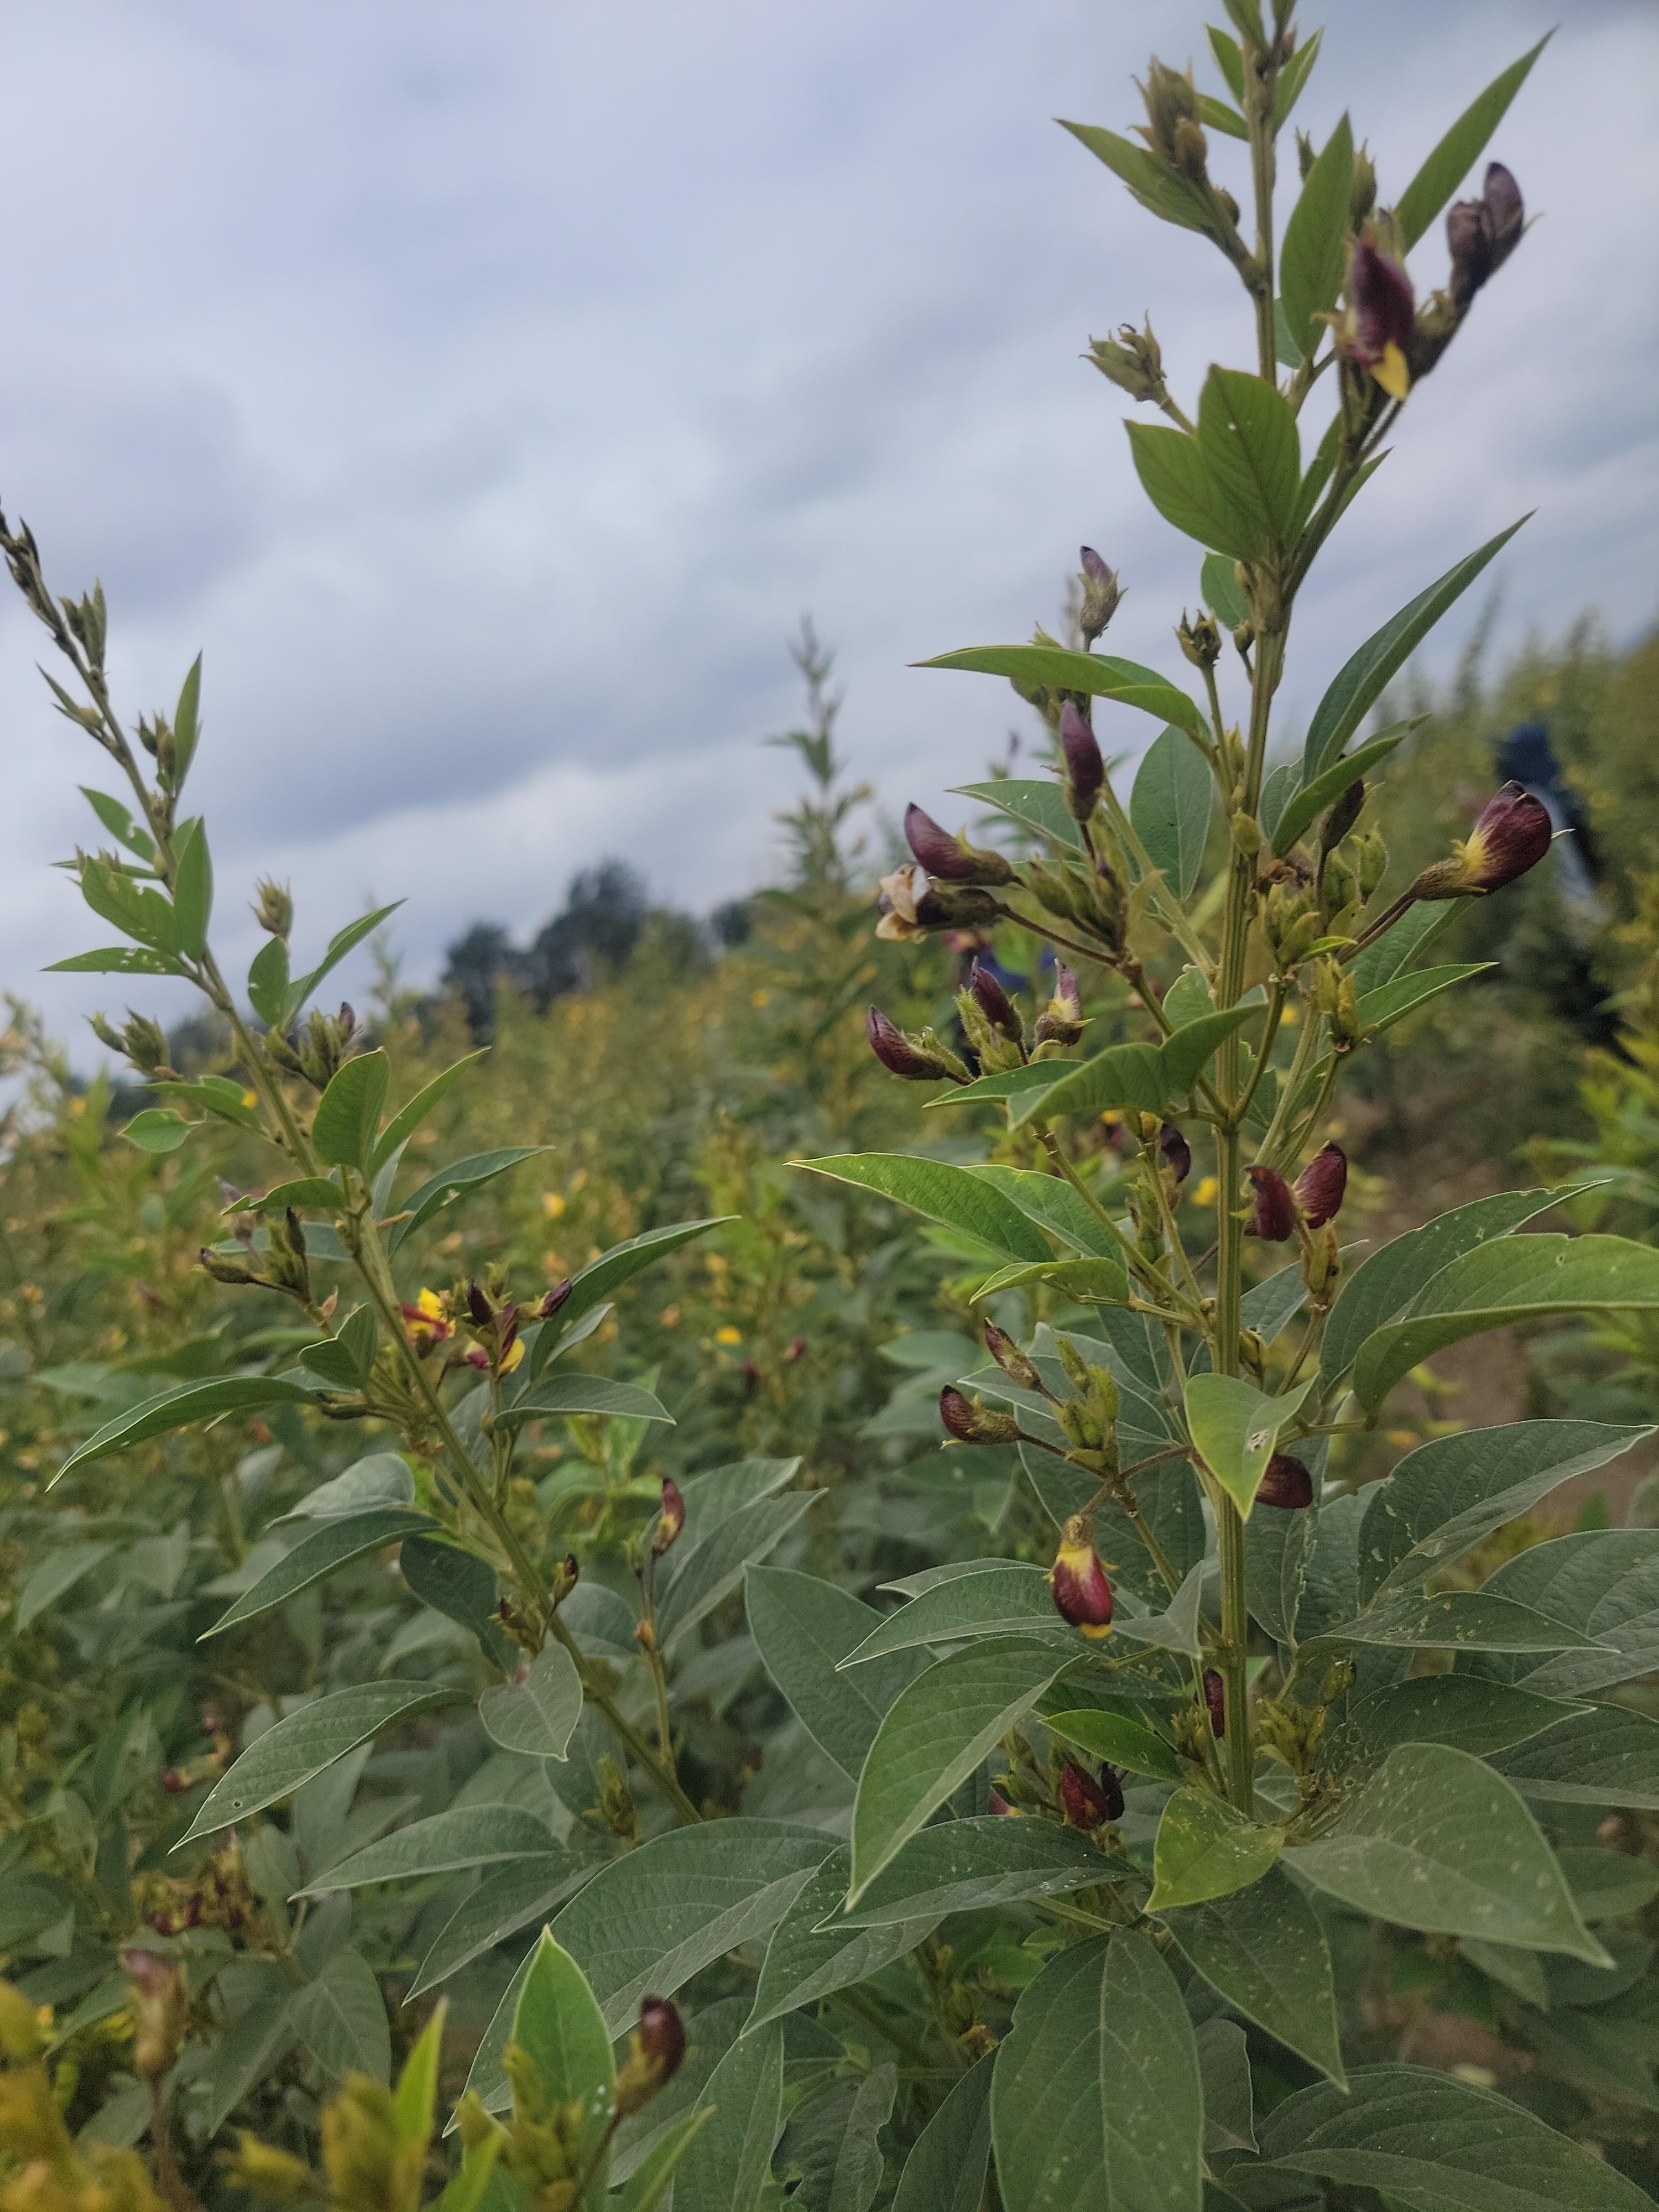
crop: pigeonpea
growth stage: development pod
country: Tanzania
